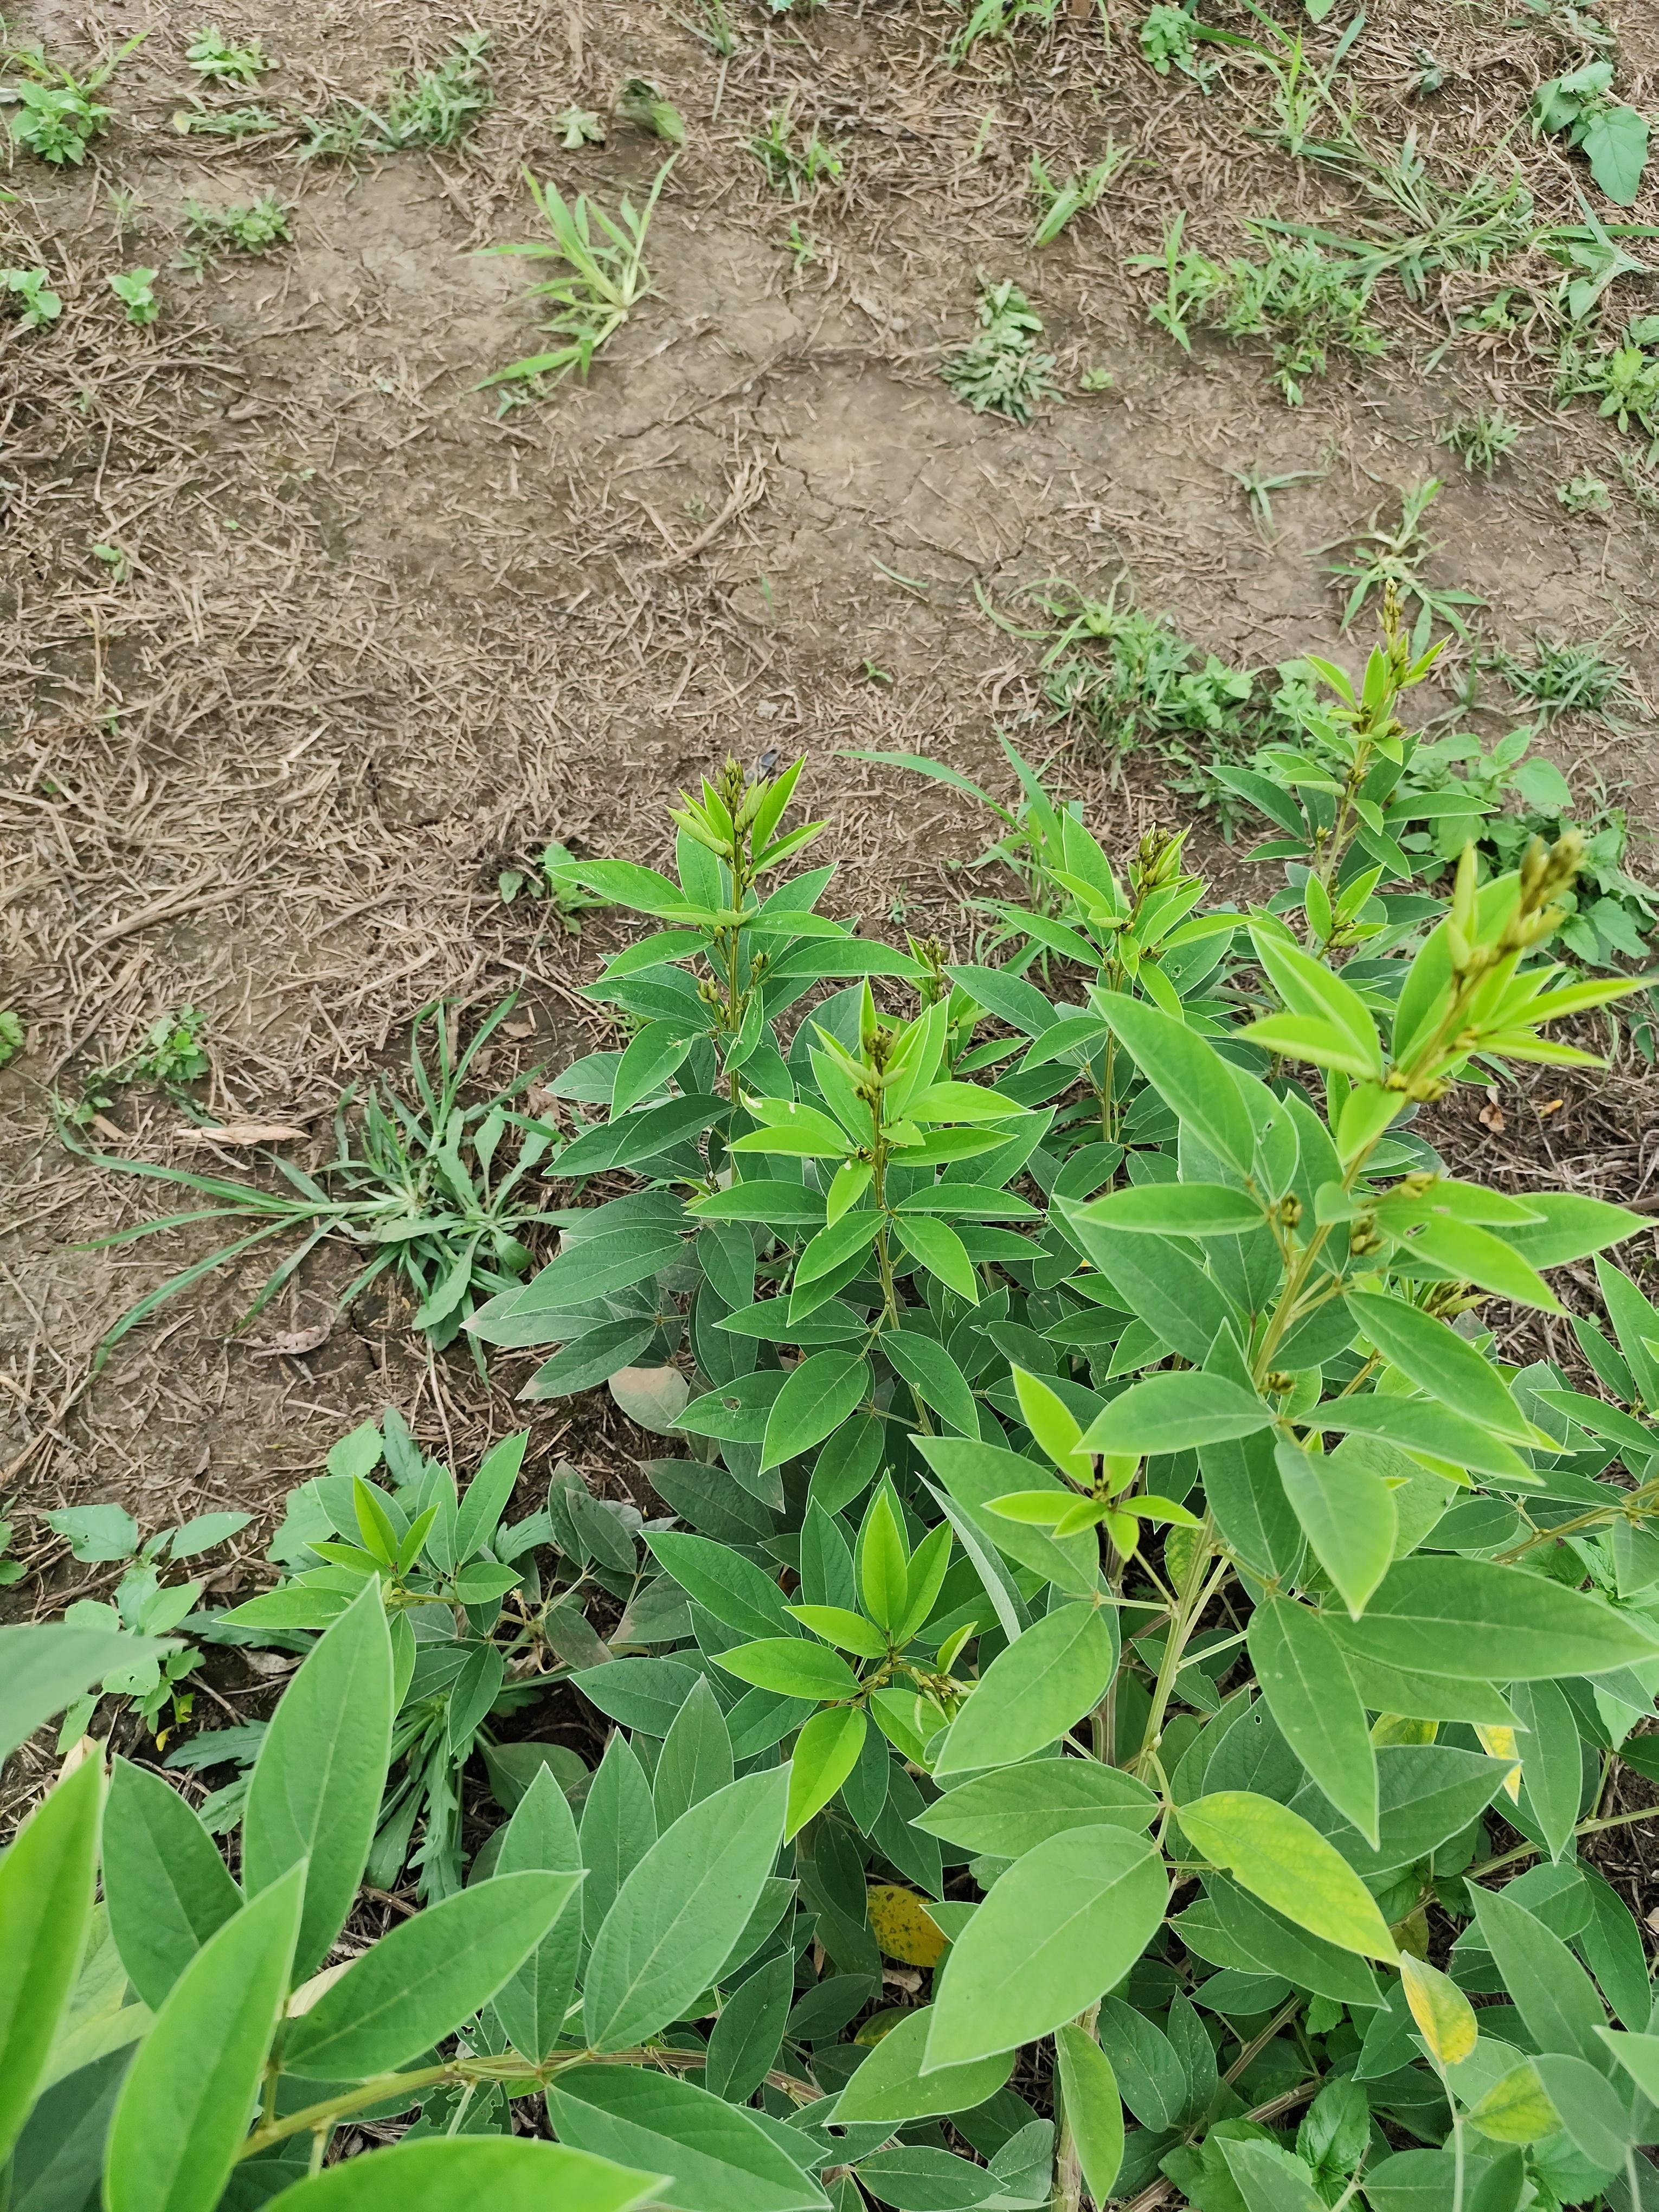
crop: pigeonpea
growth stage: flowering
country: Tanzania
